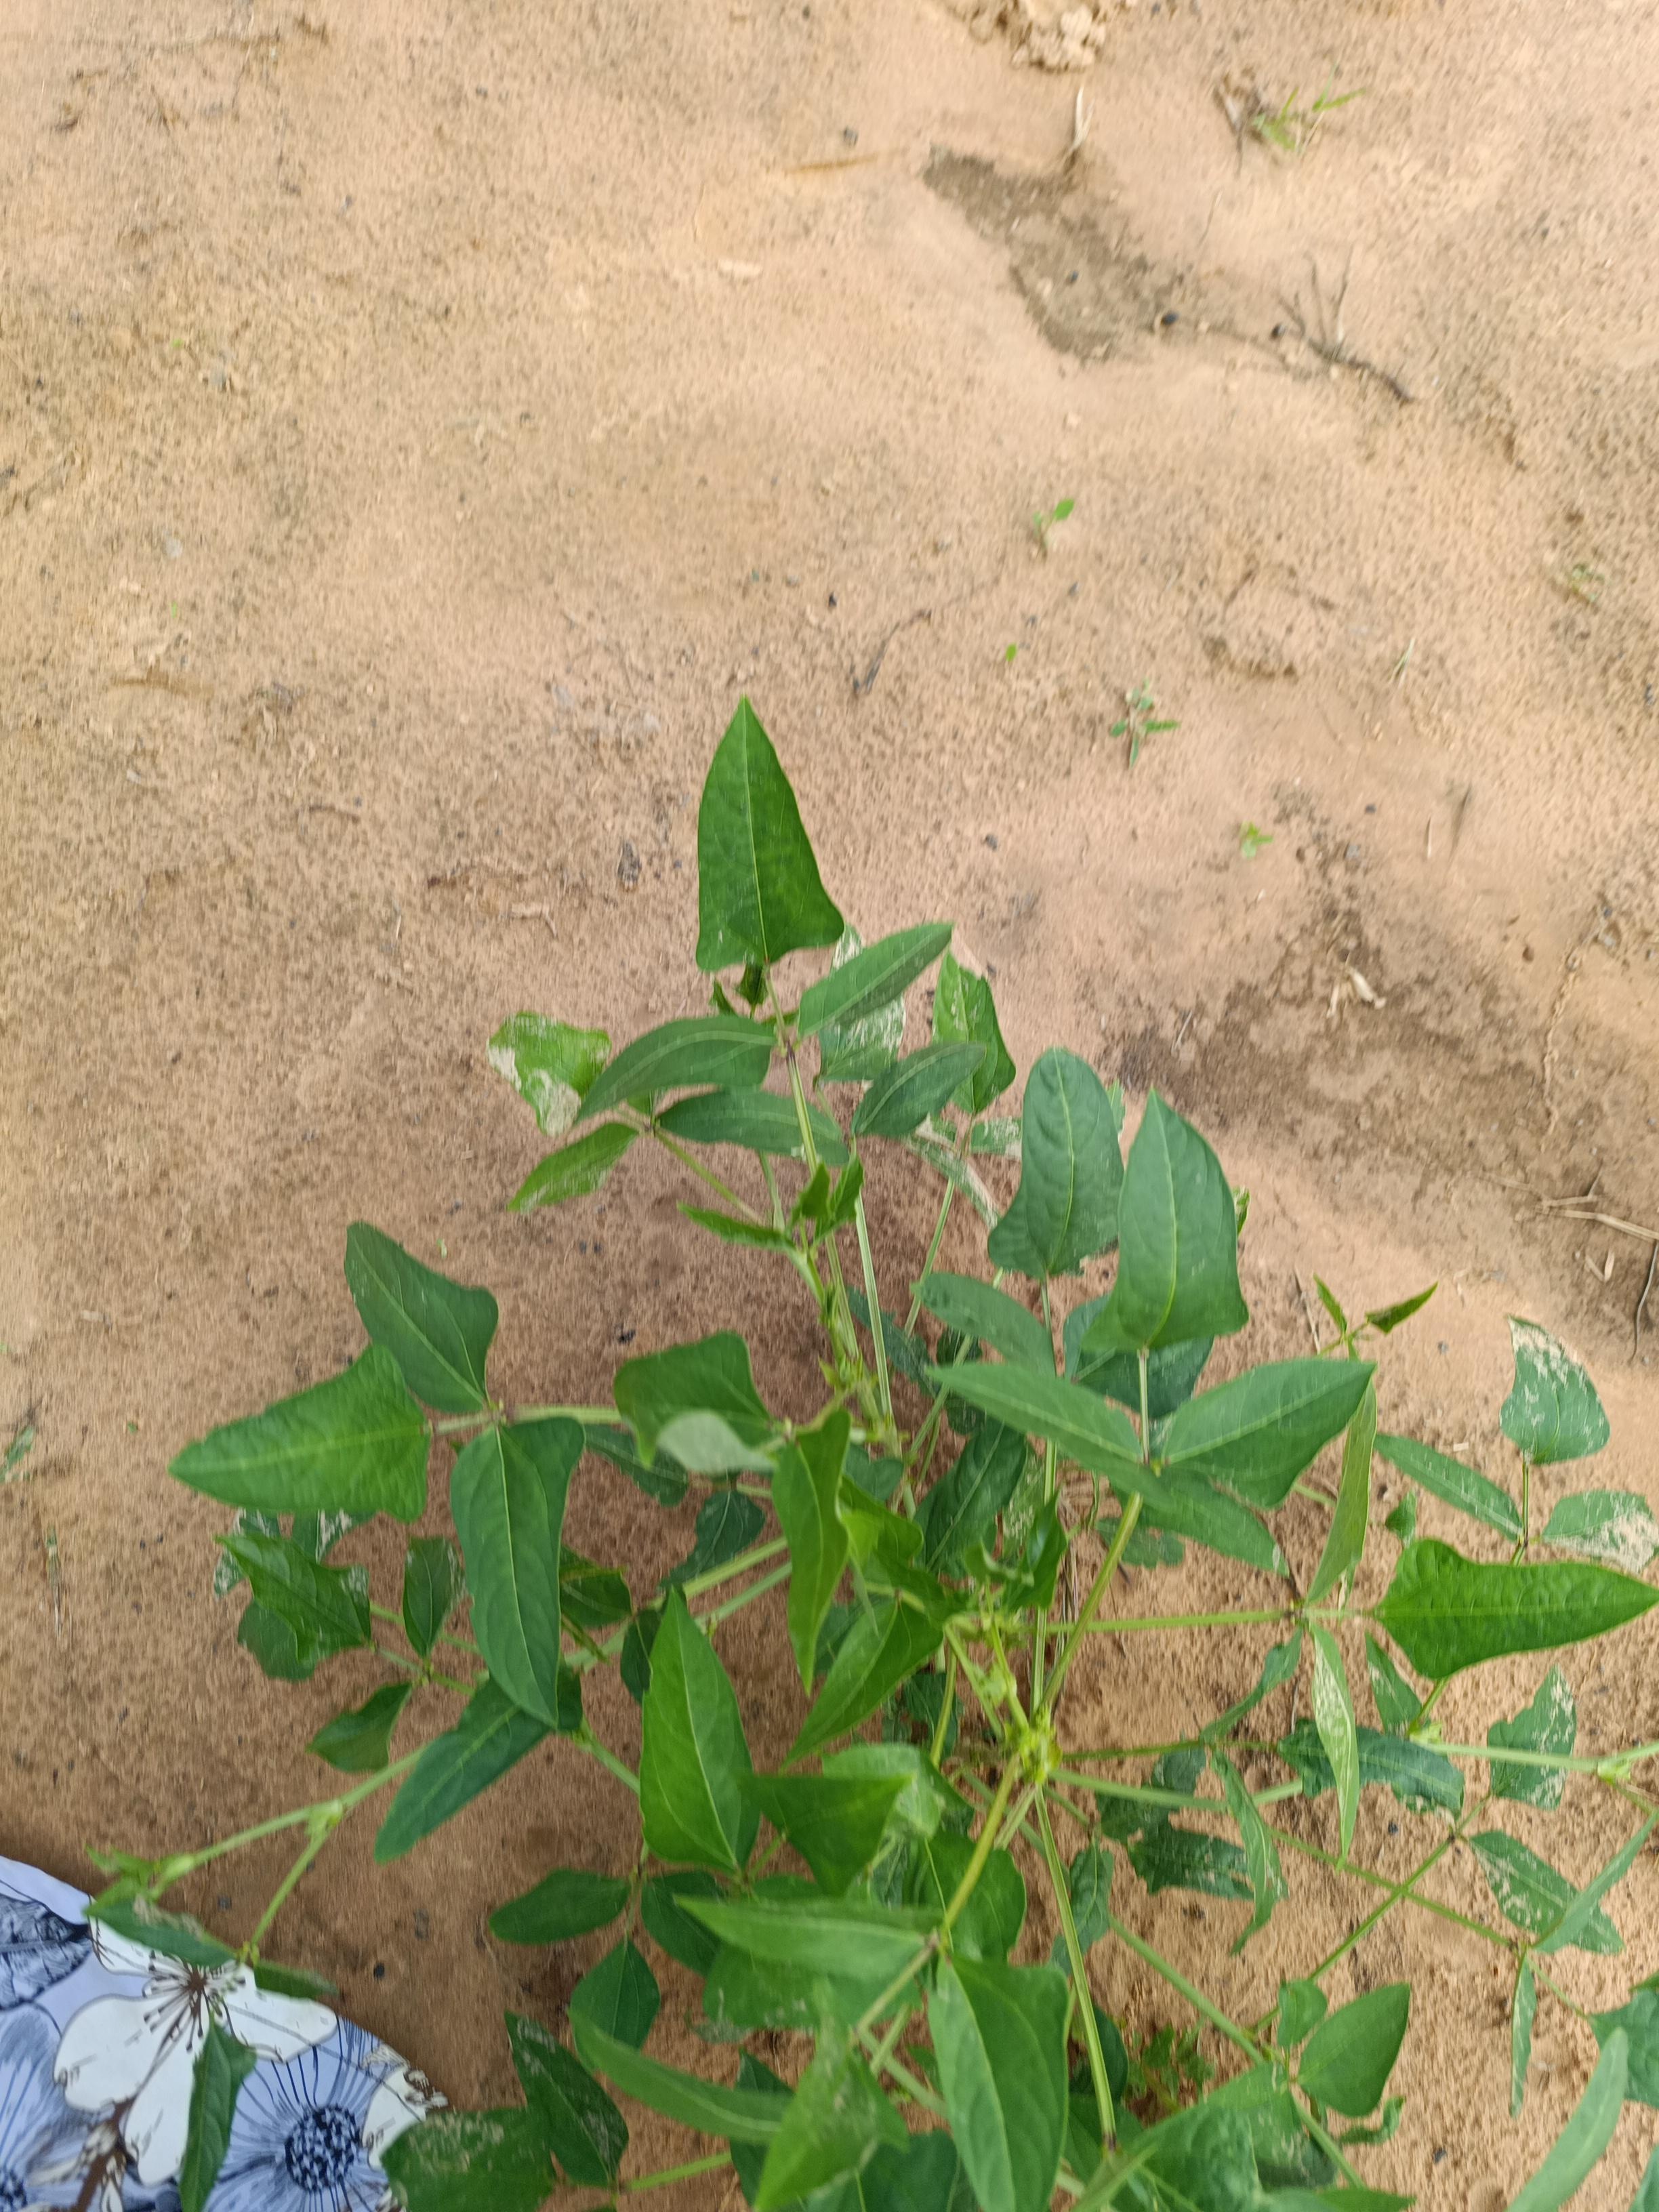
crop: cowpea
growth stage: emergence
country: Nigeria
